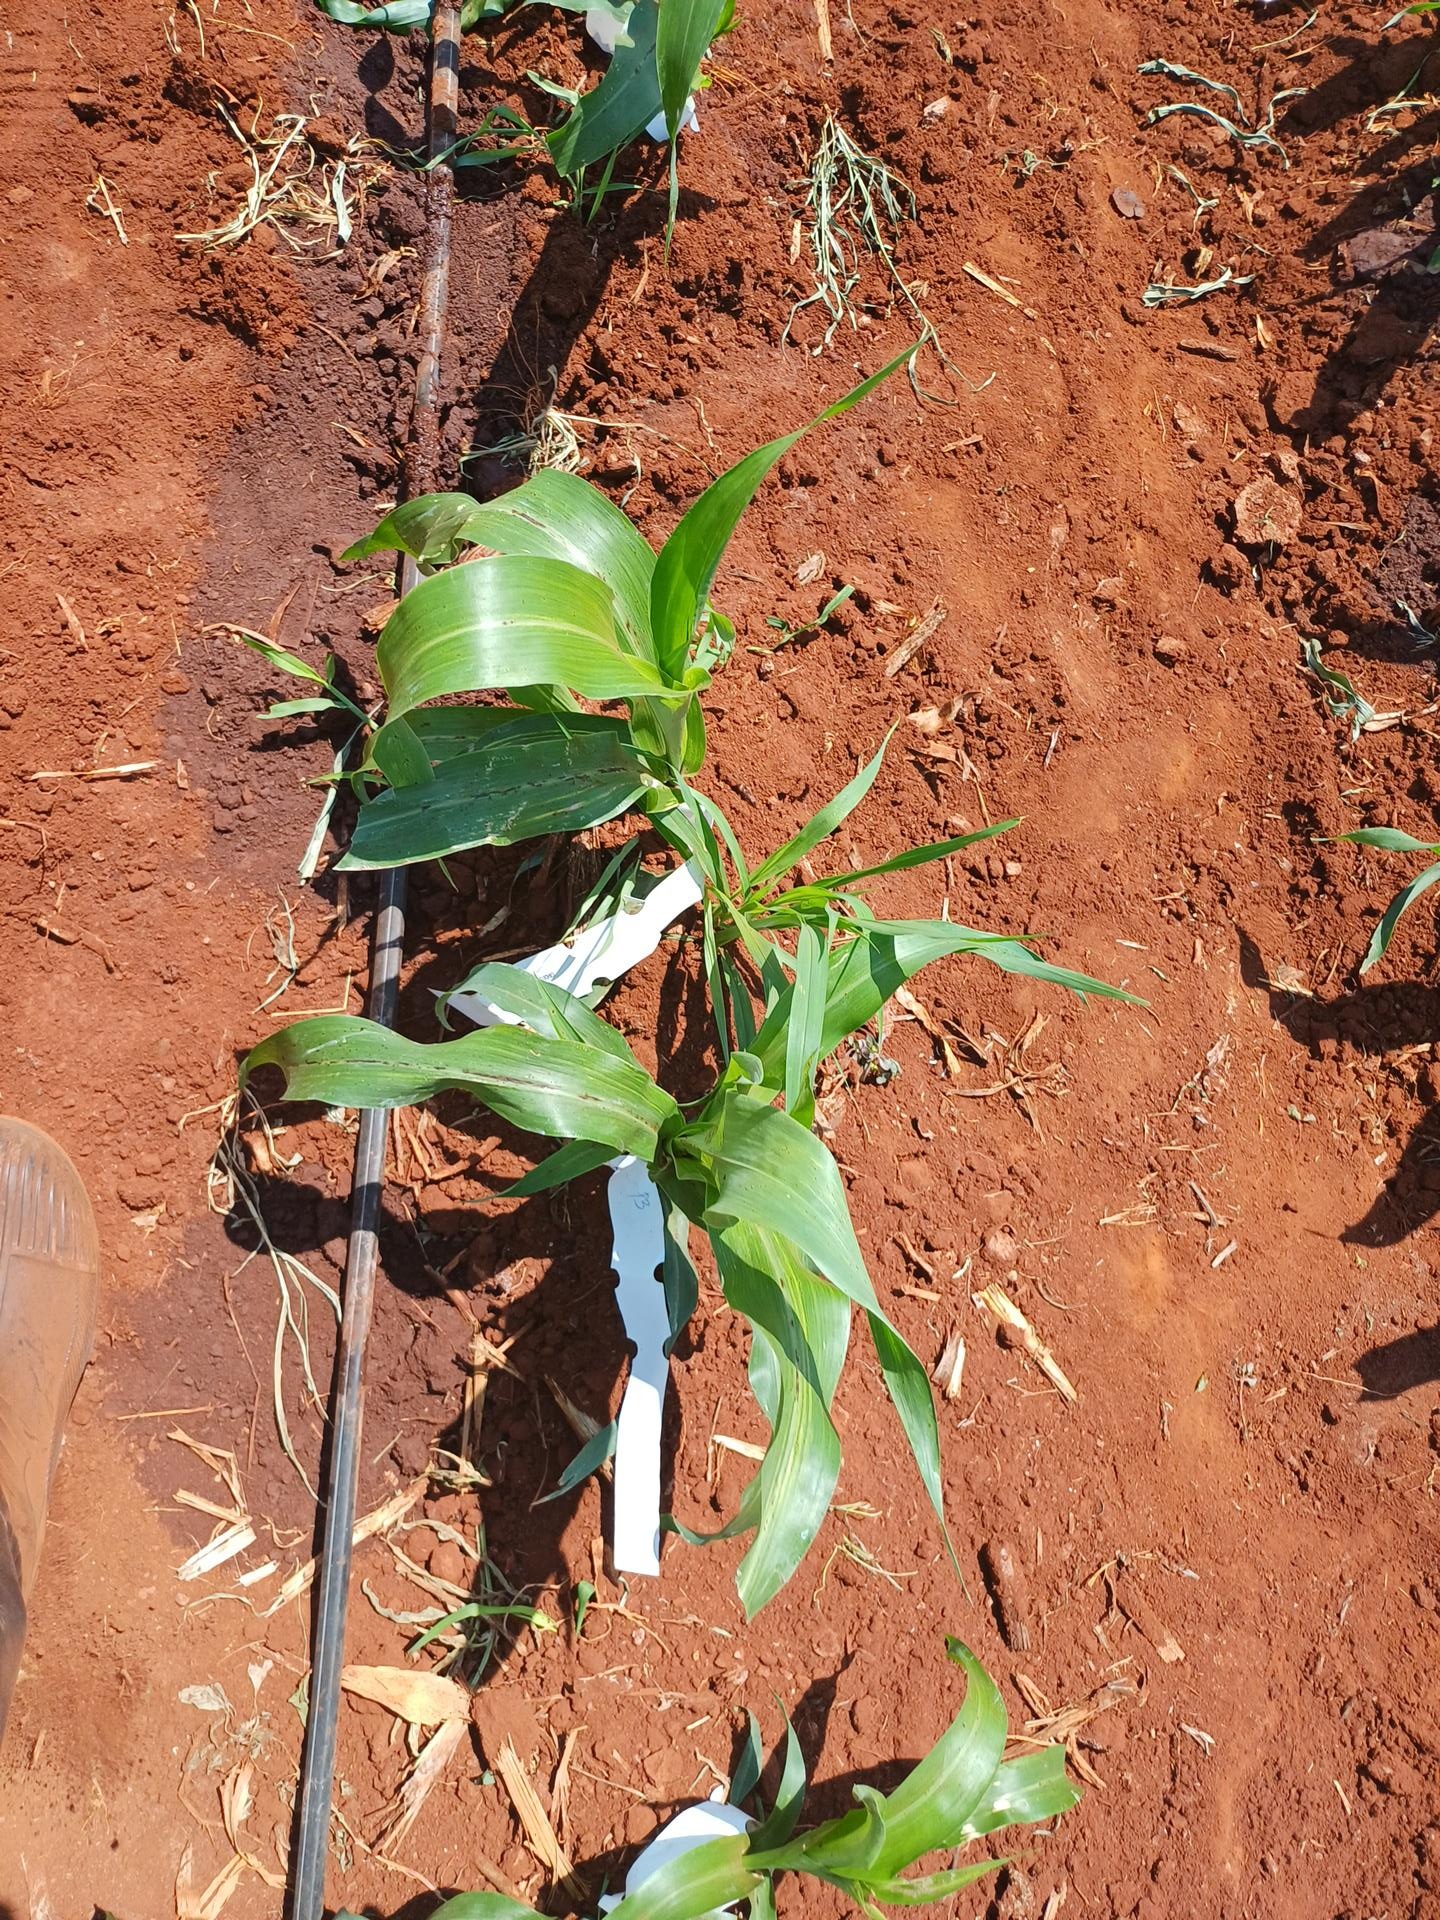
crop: sorghum
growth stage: vegetative
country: Kenya
